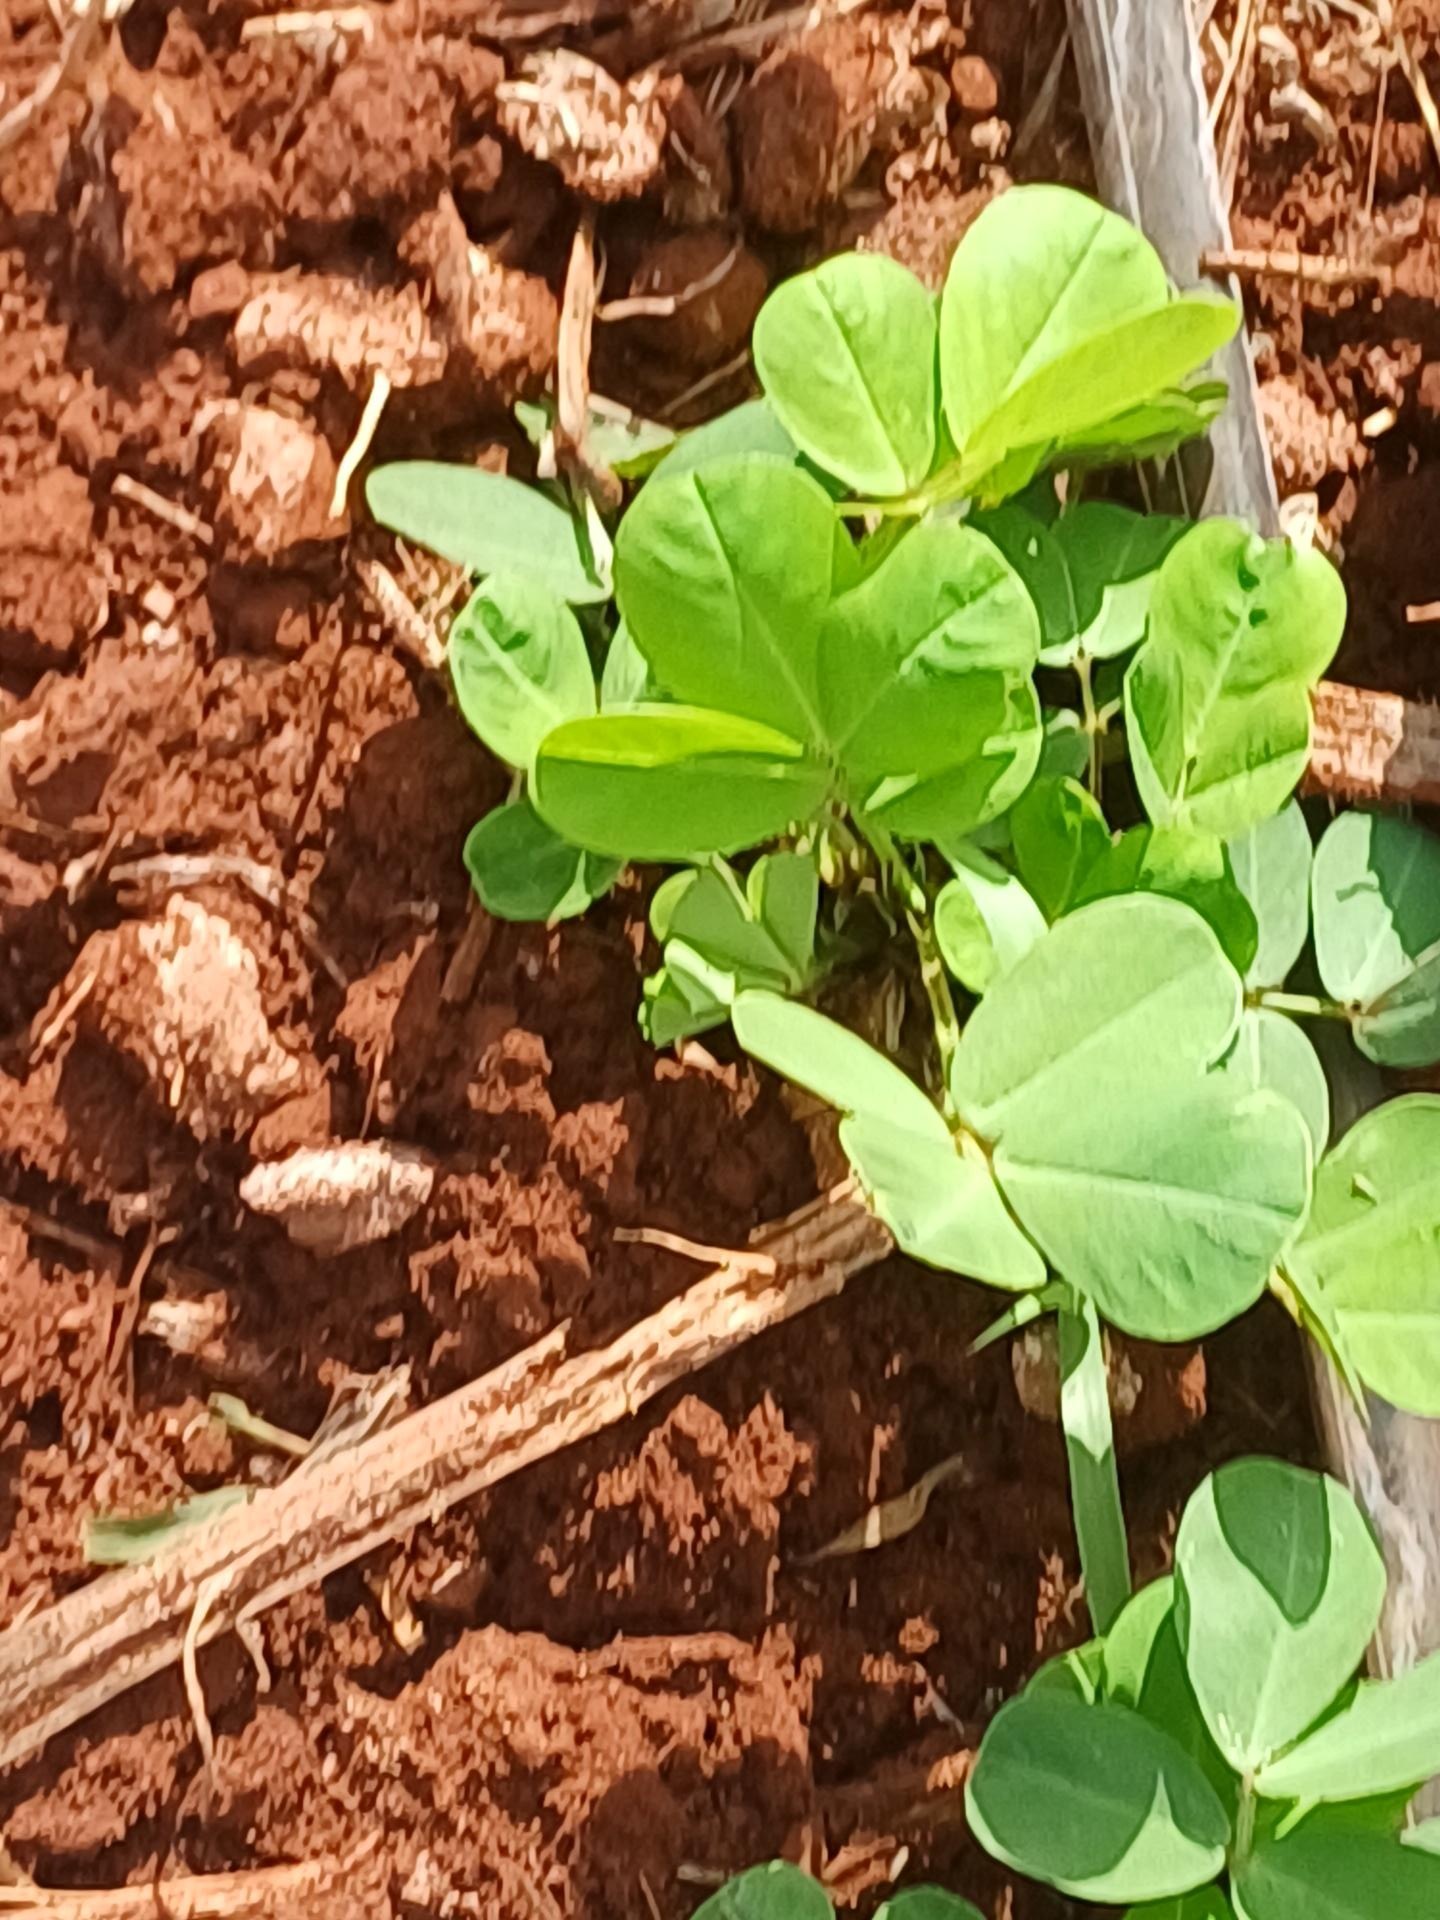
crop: groundnut
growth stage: vegetative
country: Kenya
